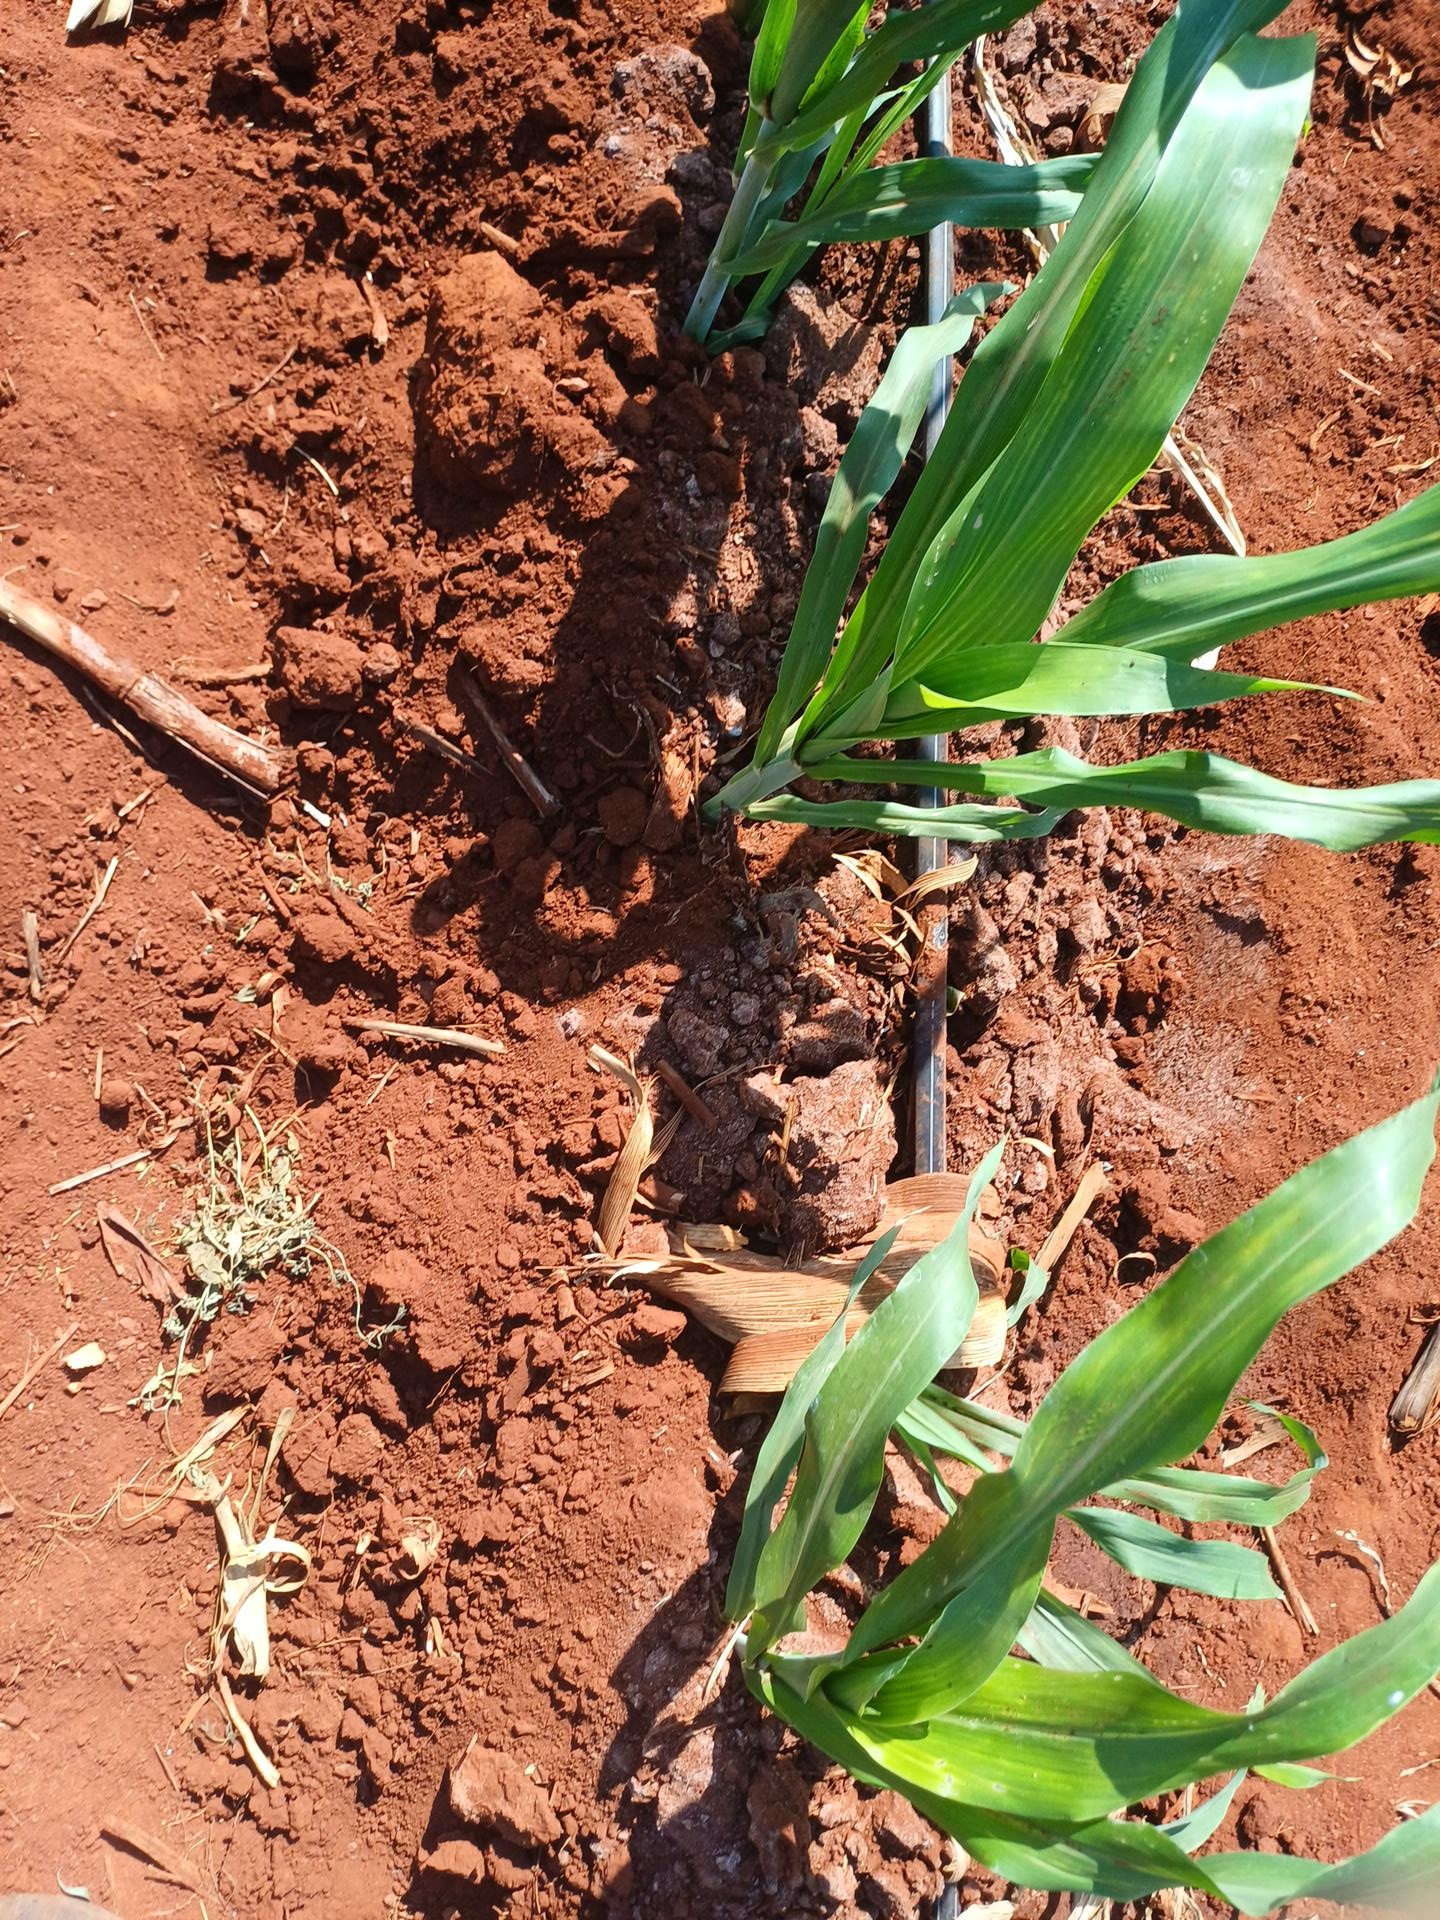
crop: sorghum
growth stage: vegetative
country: Kenya
